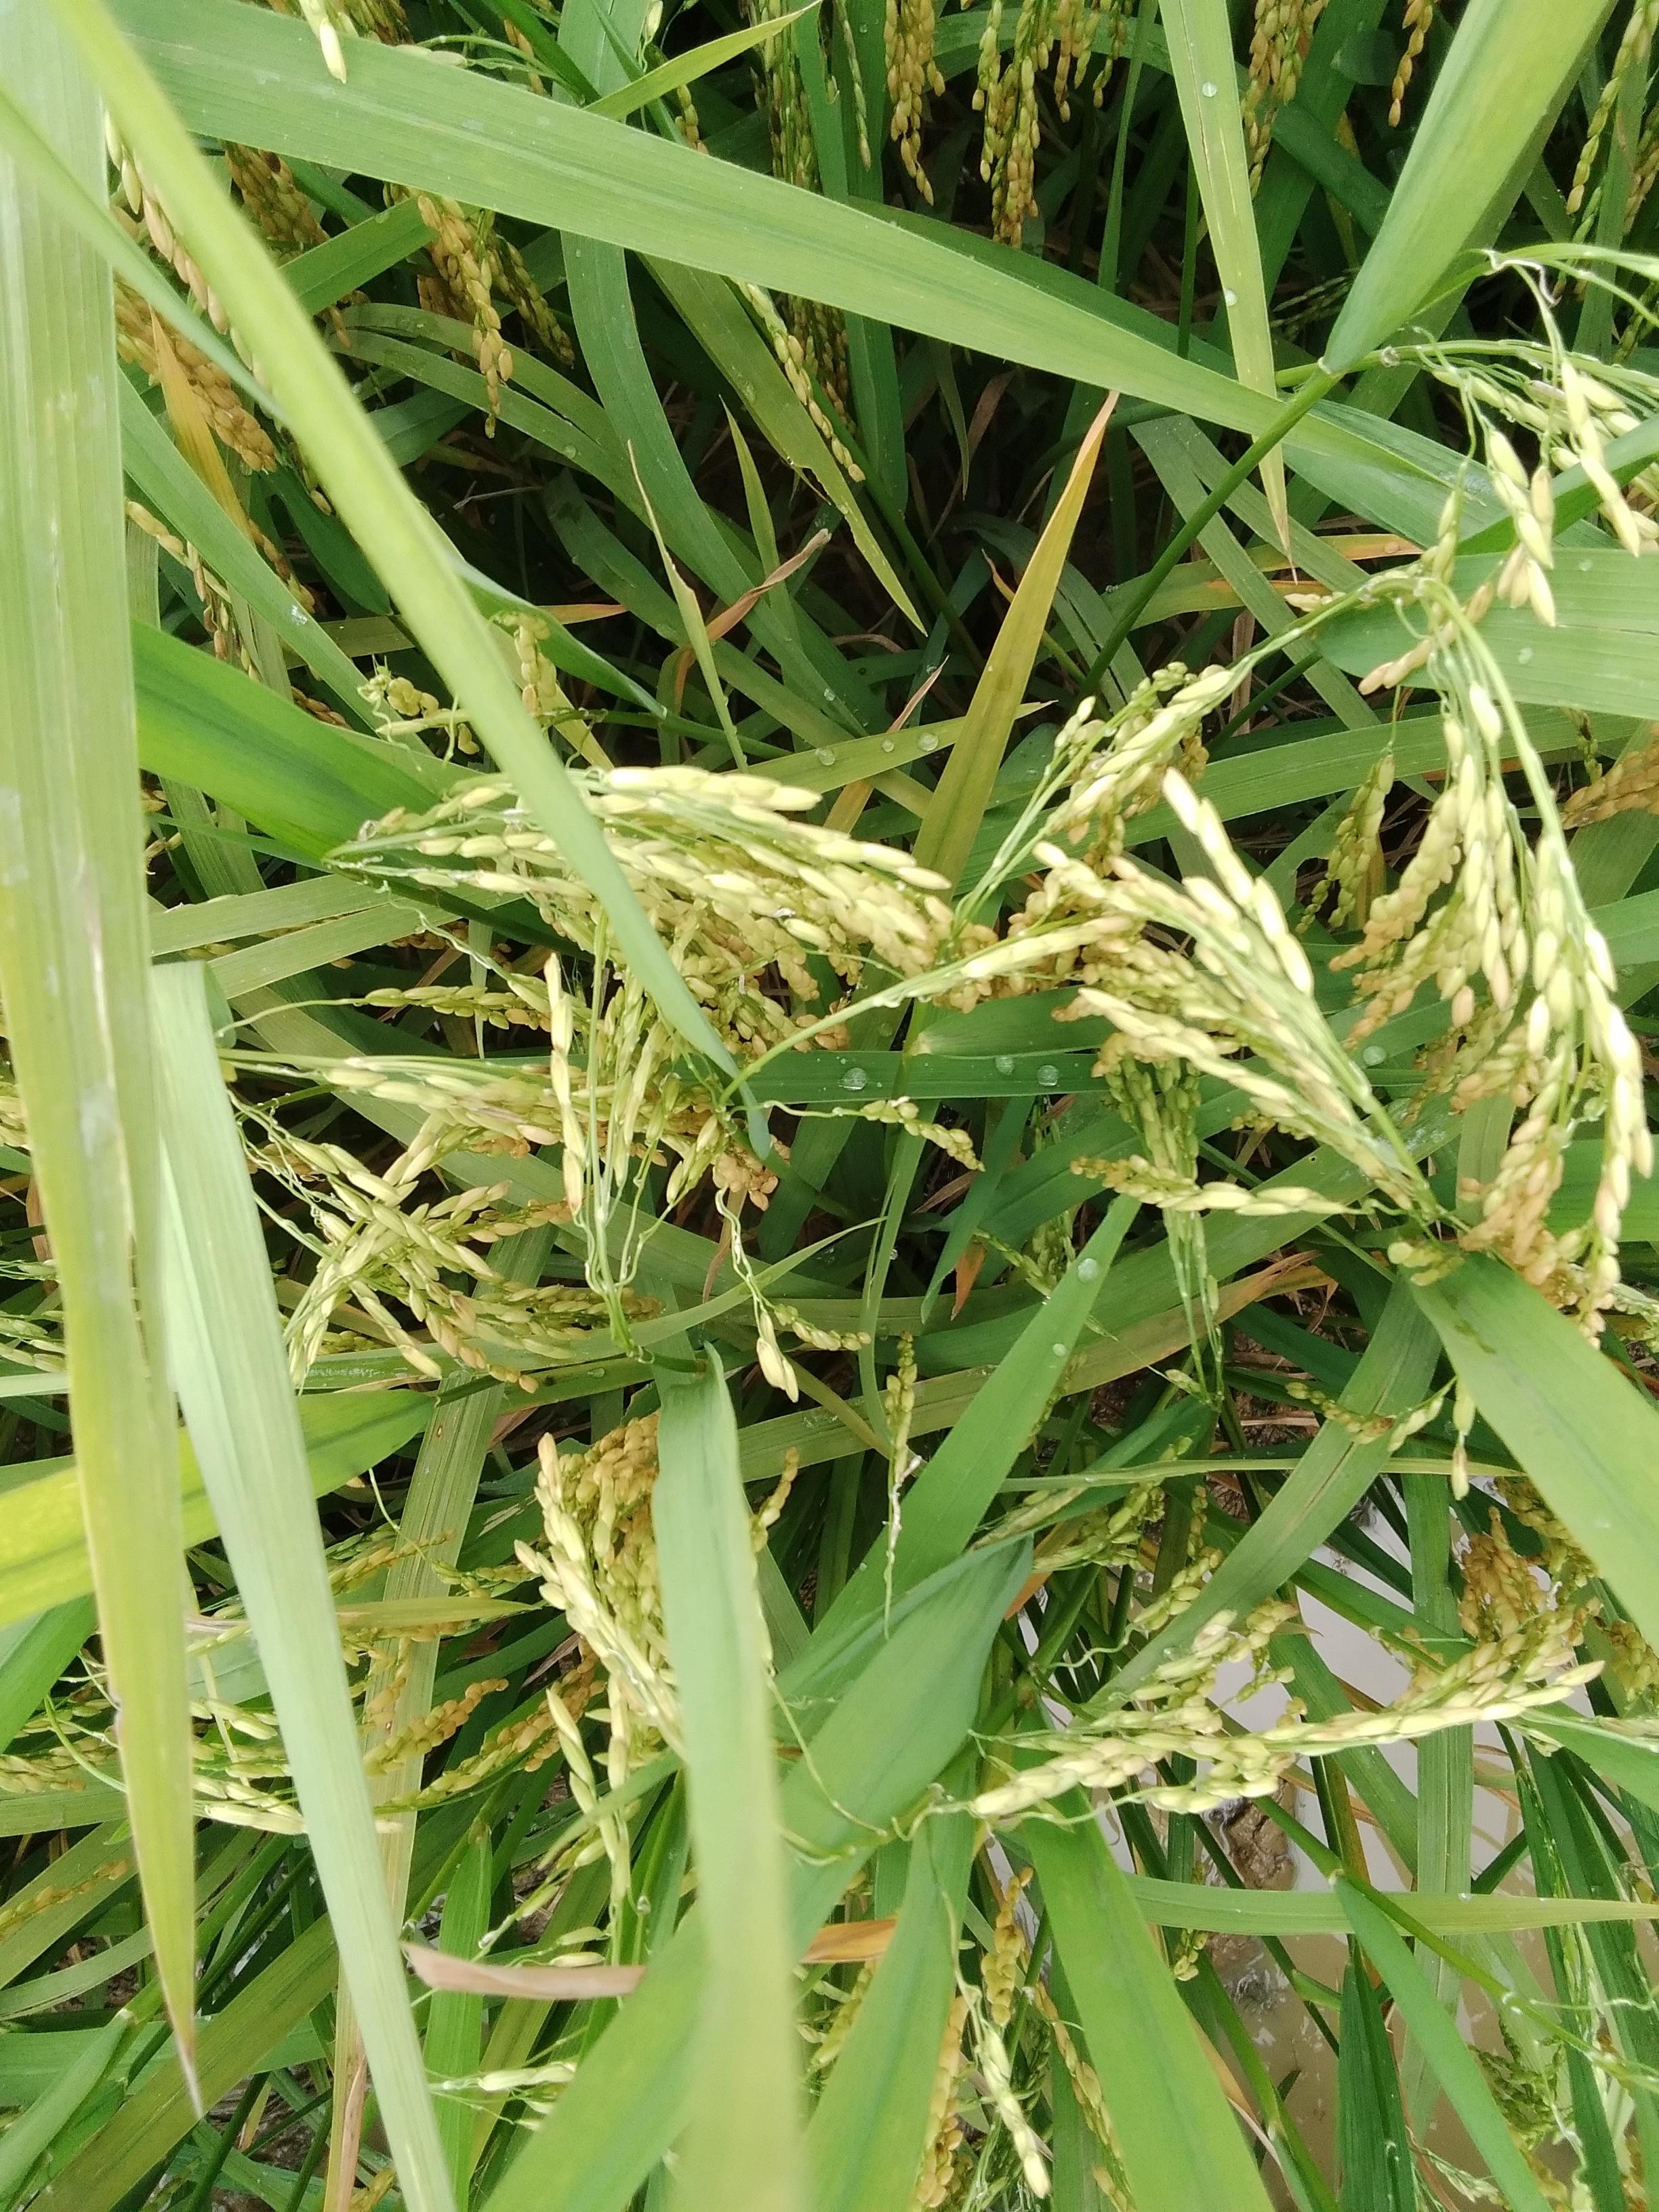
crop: rice
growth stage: ripening
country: Nigeria
